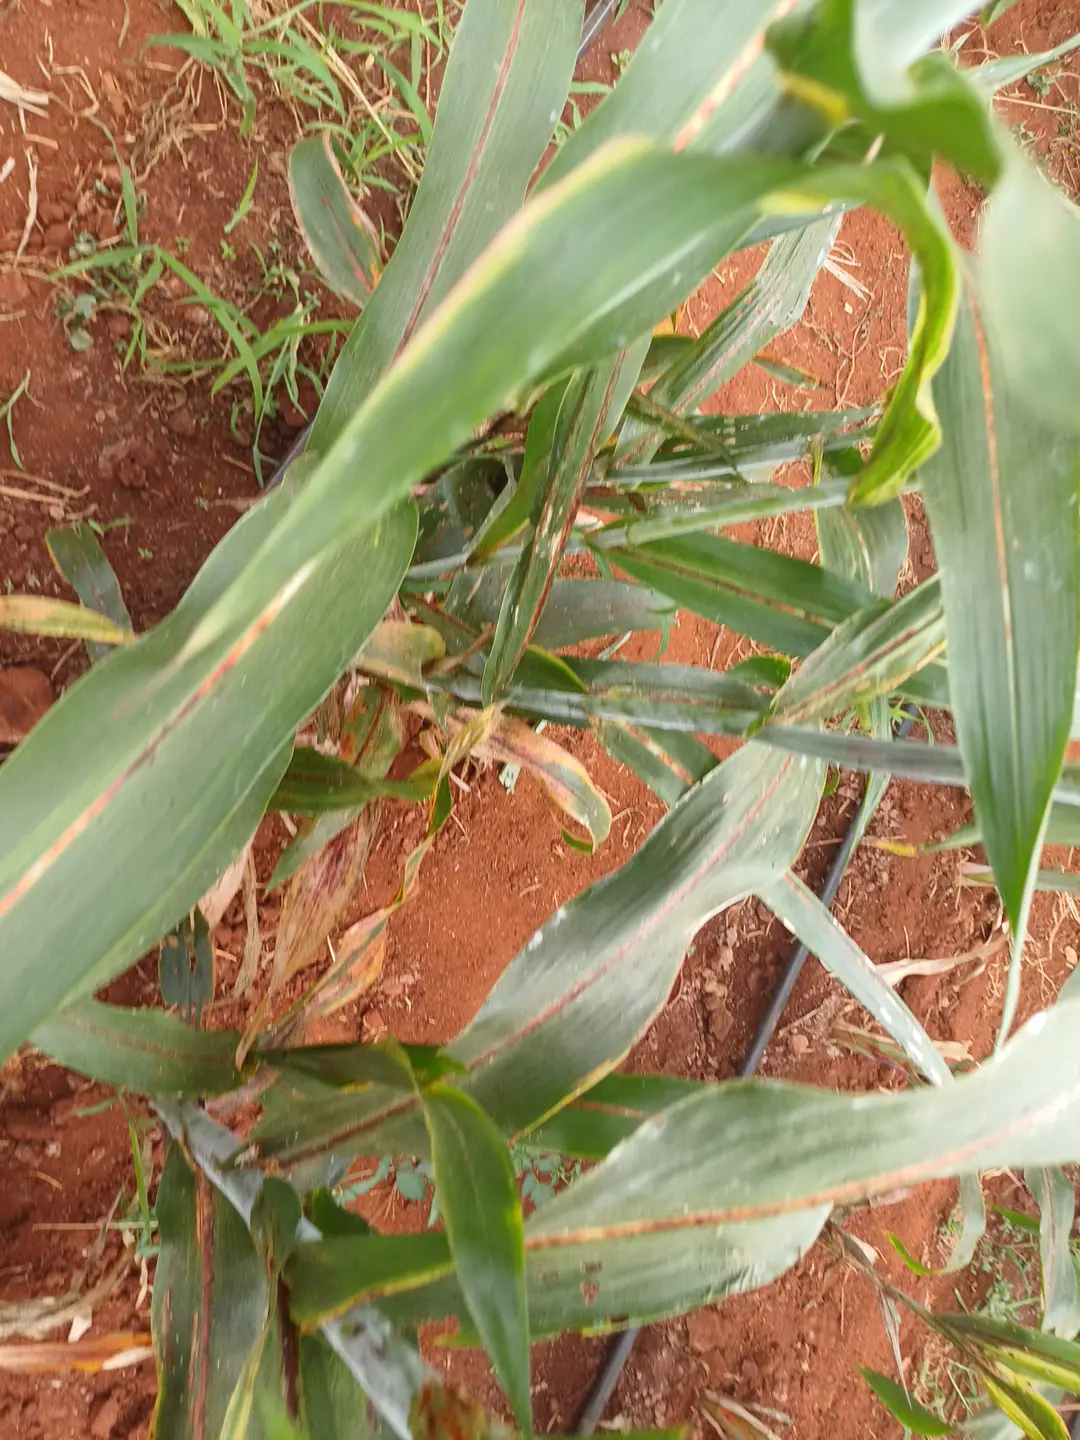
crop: sorghum
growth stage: filling grain
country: Kenya
